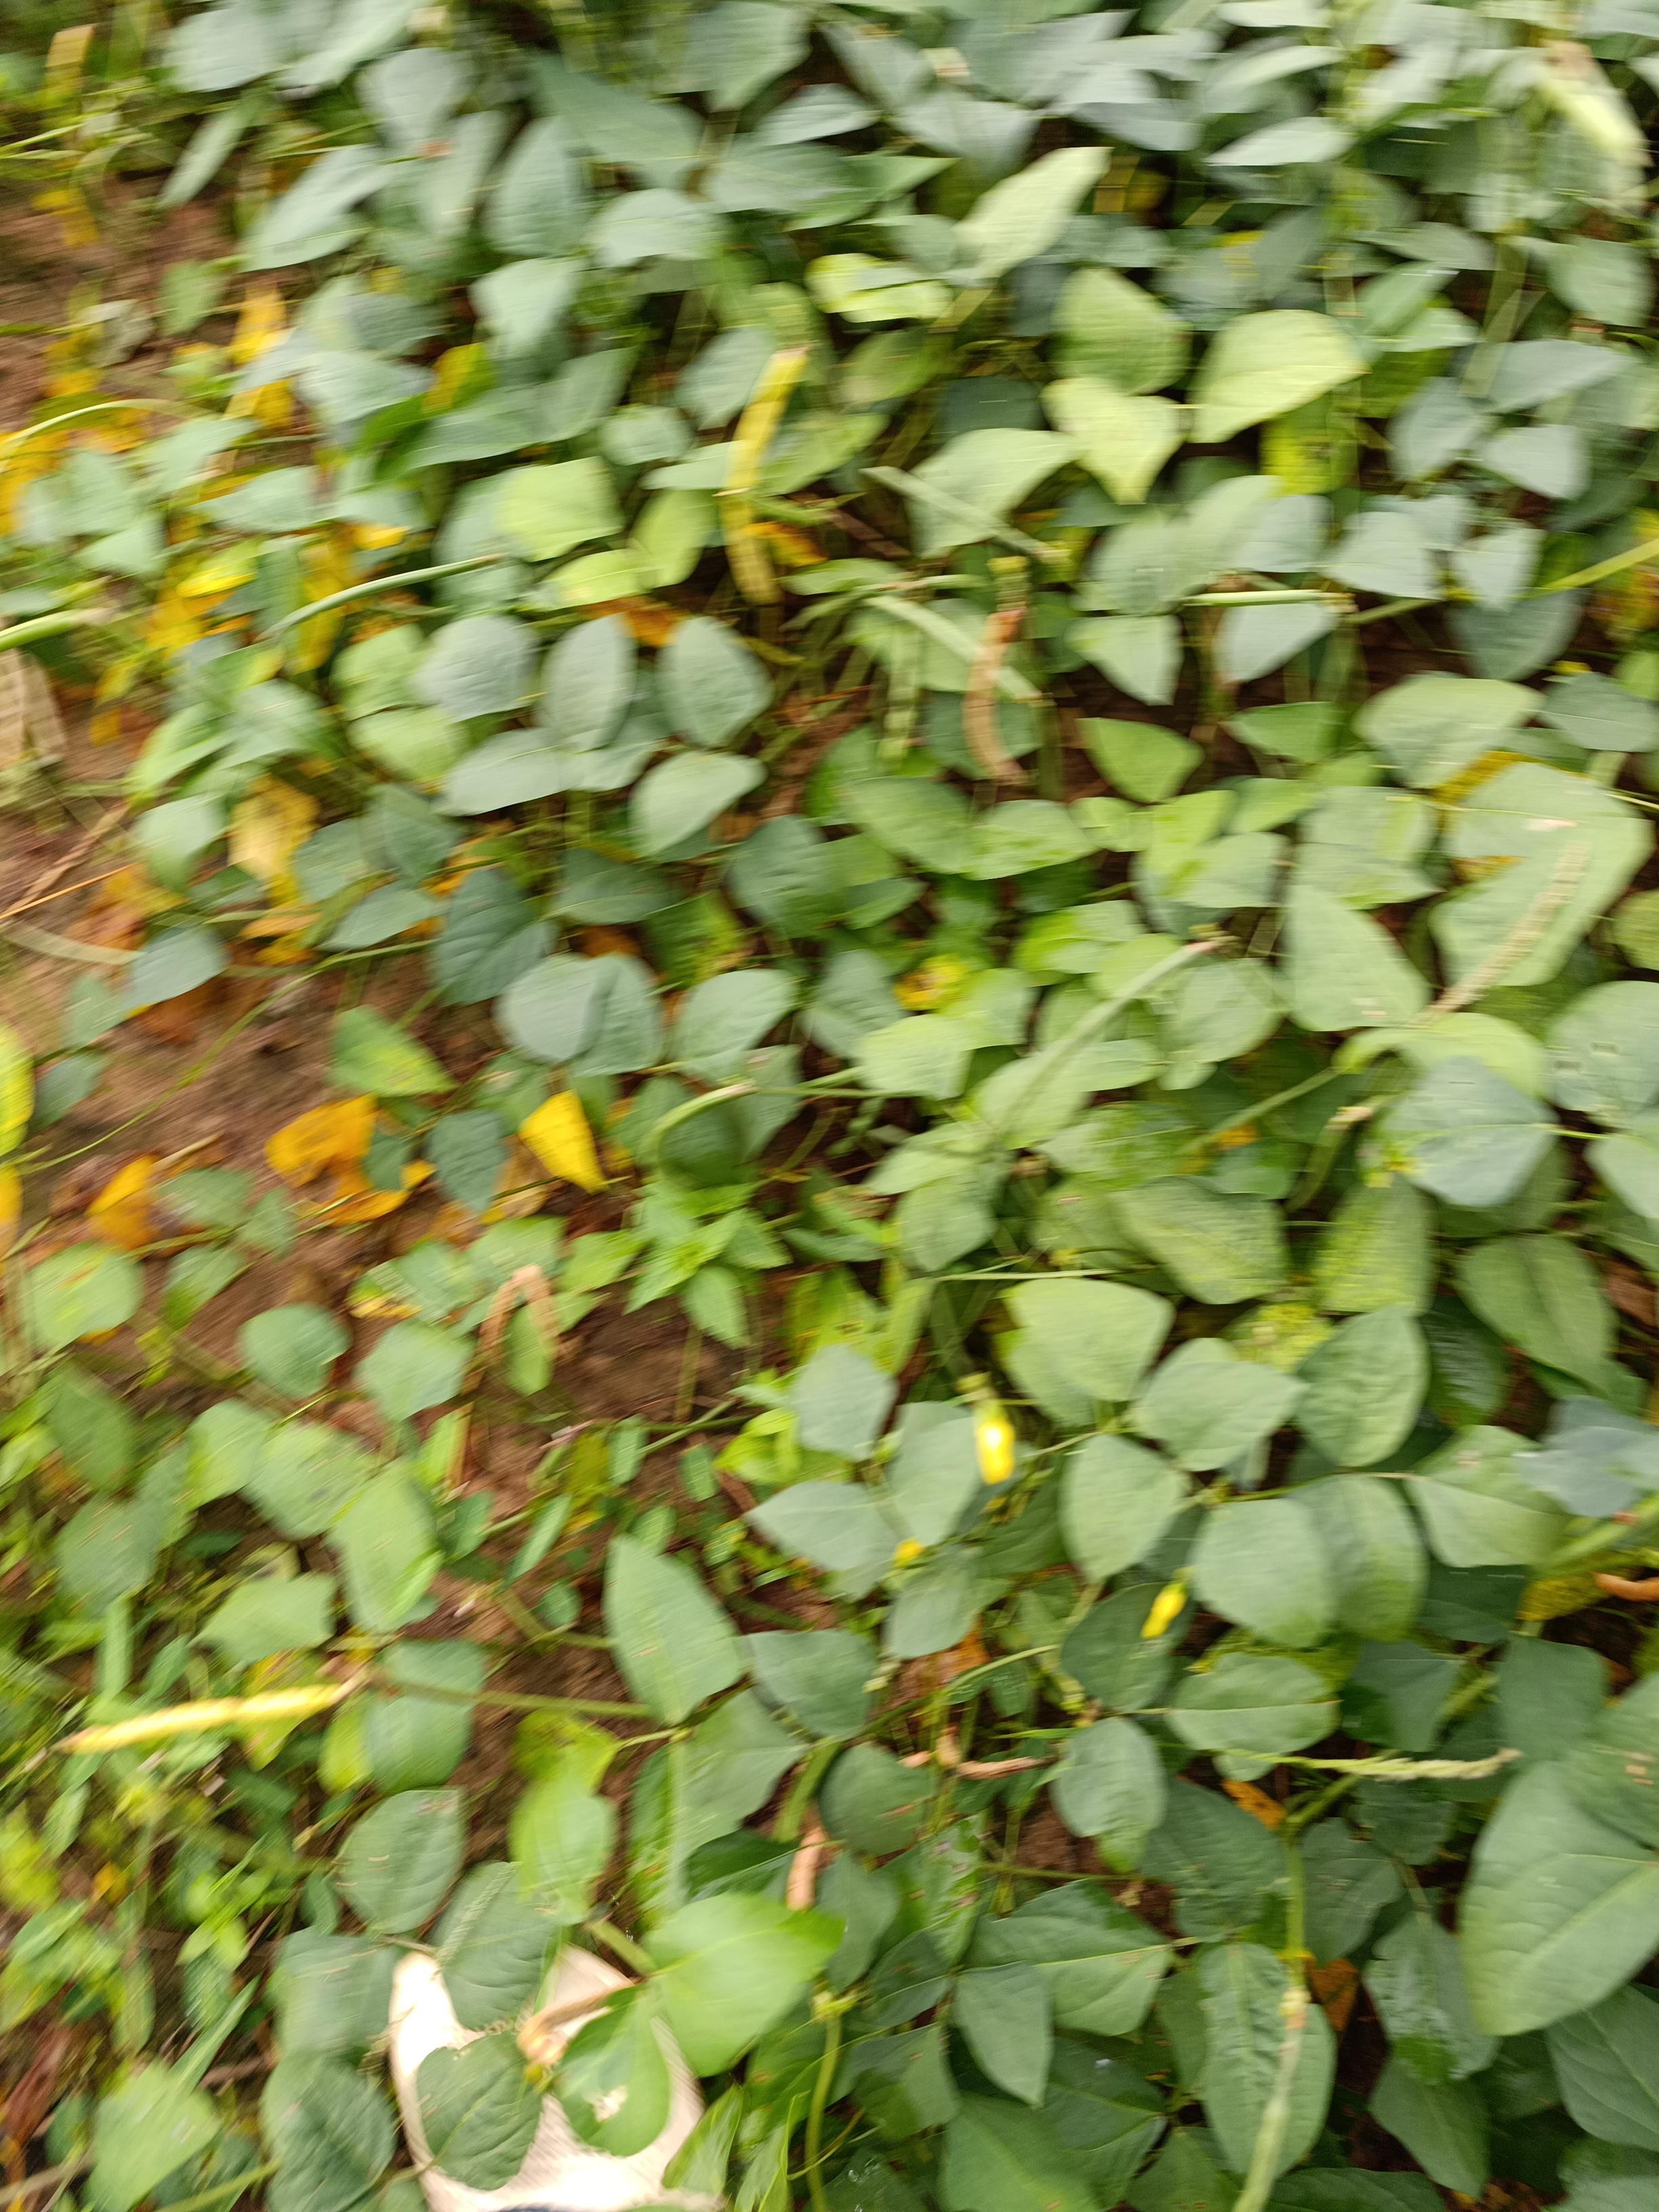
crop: cowpea
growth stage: maturity
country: Nigeria
